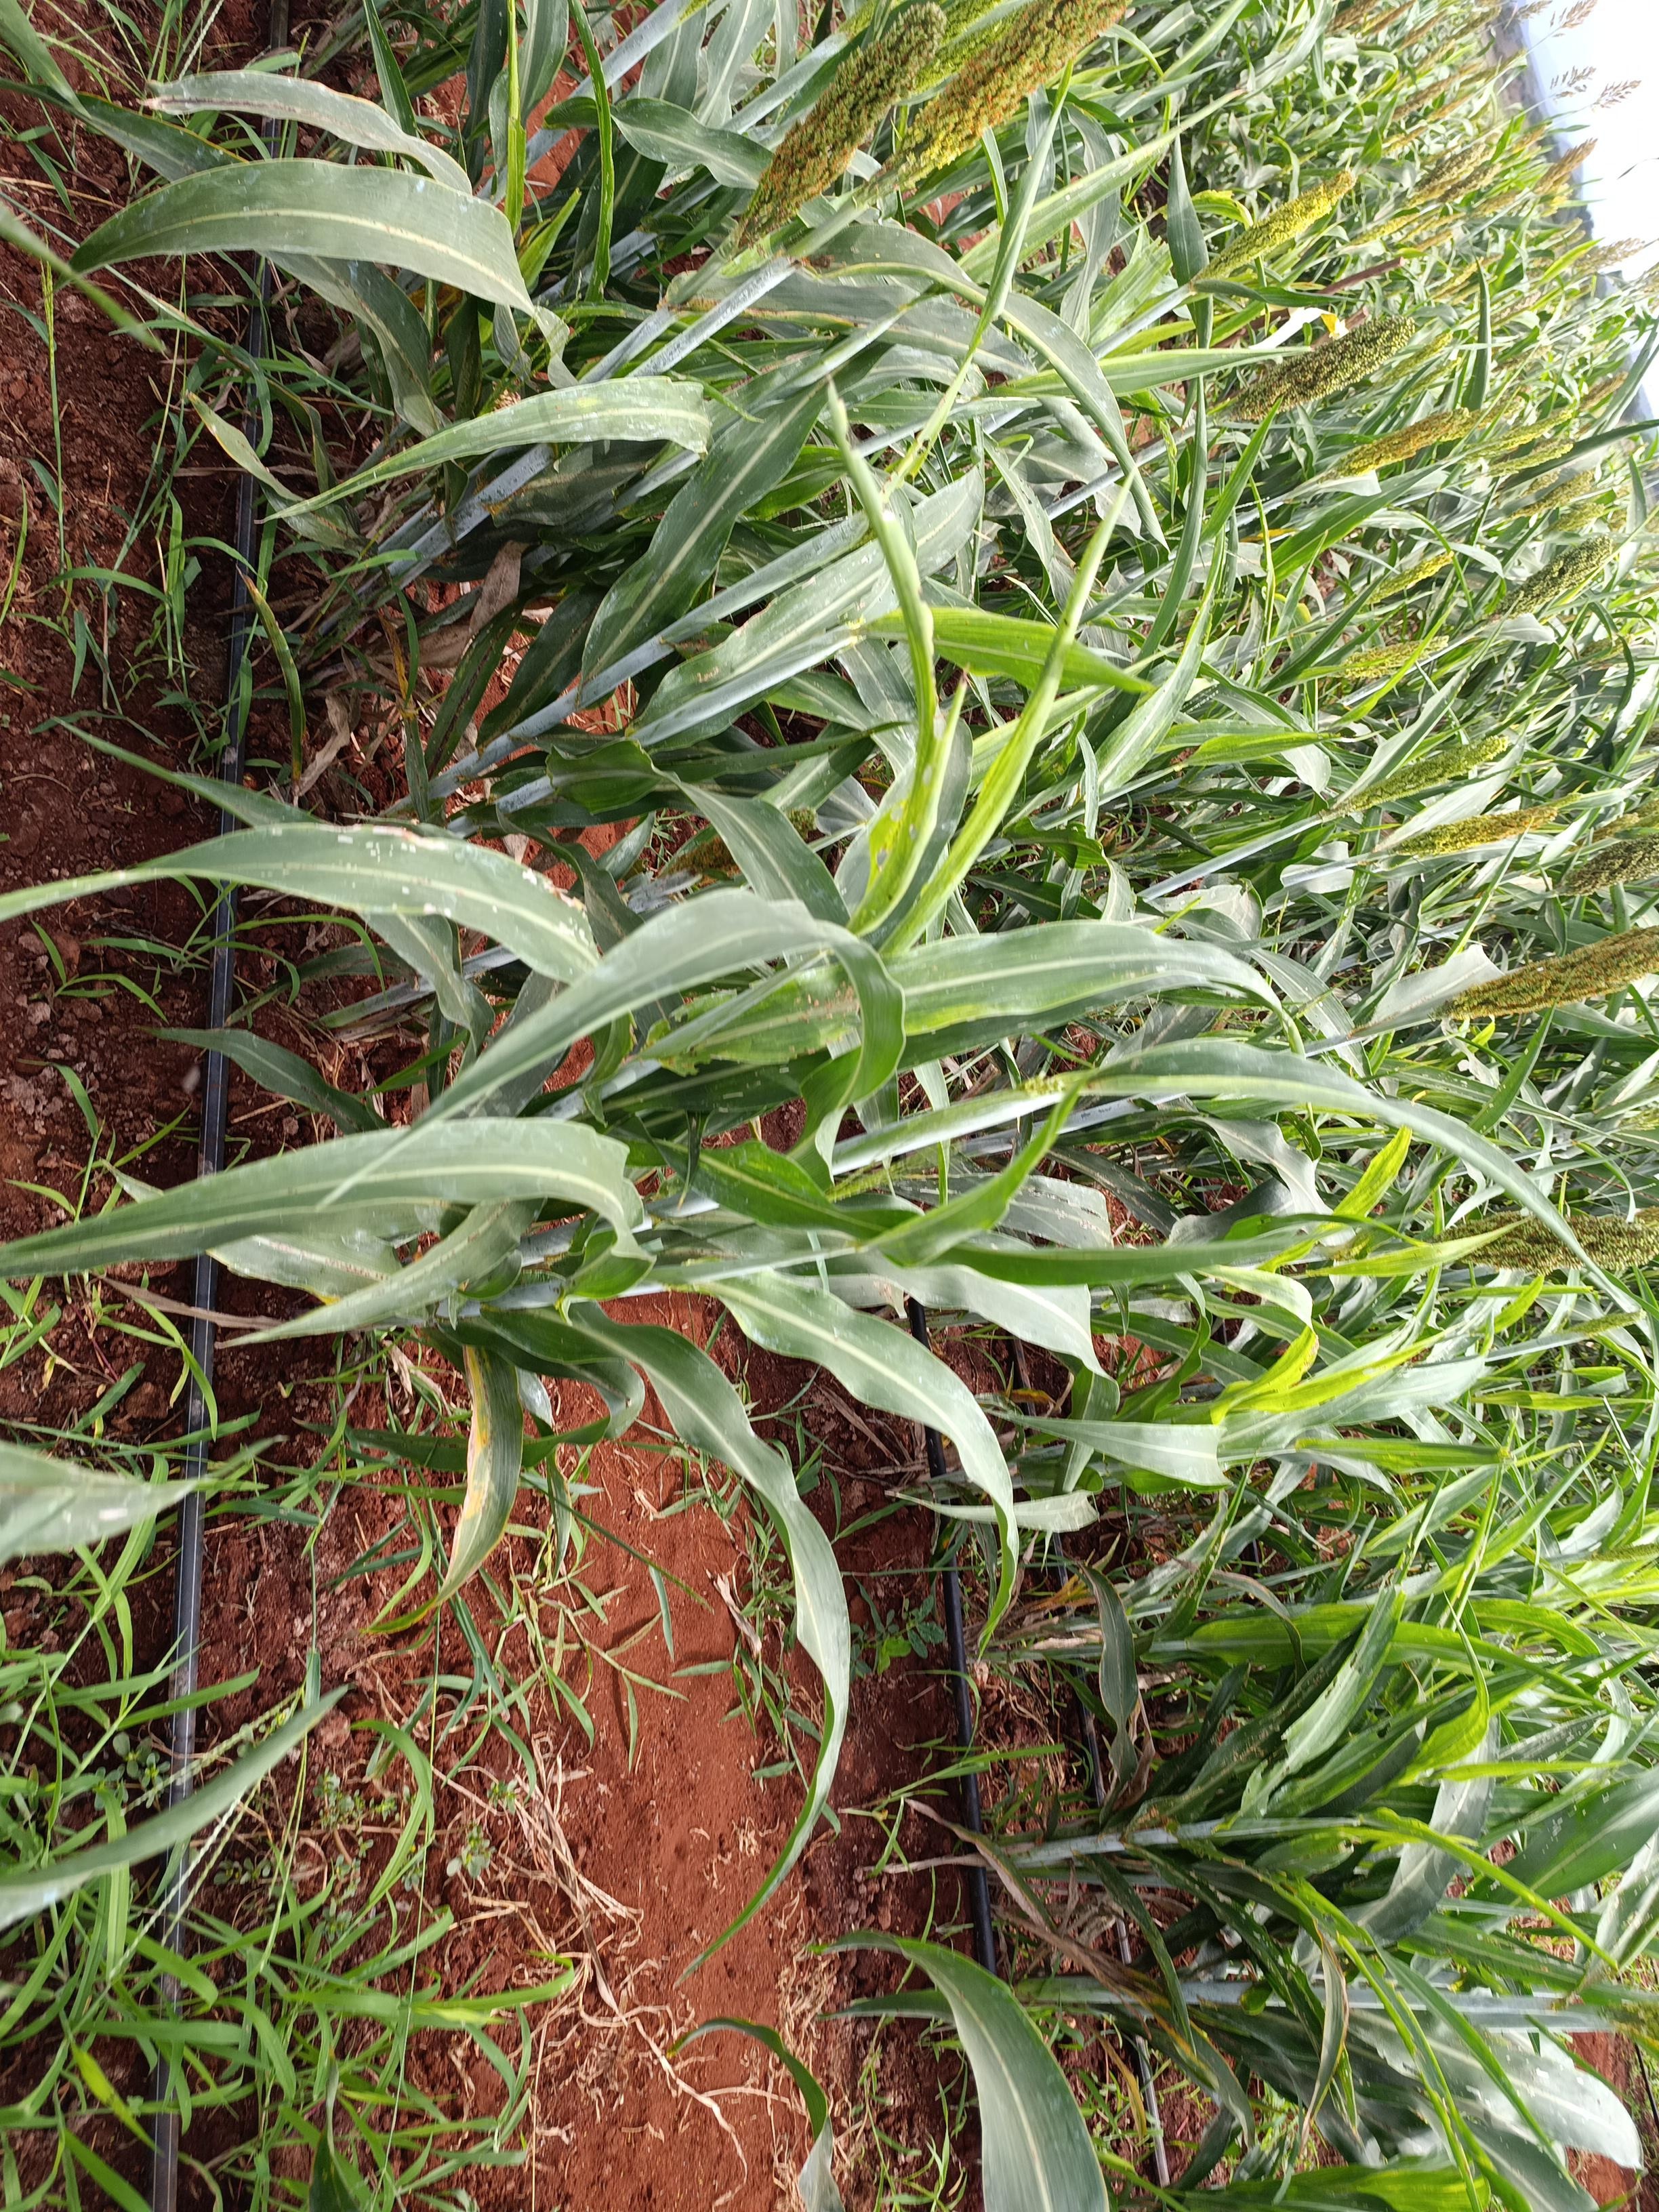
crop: sorghum
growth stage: flowering
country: Kenya
